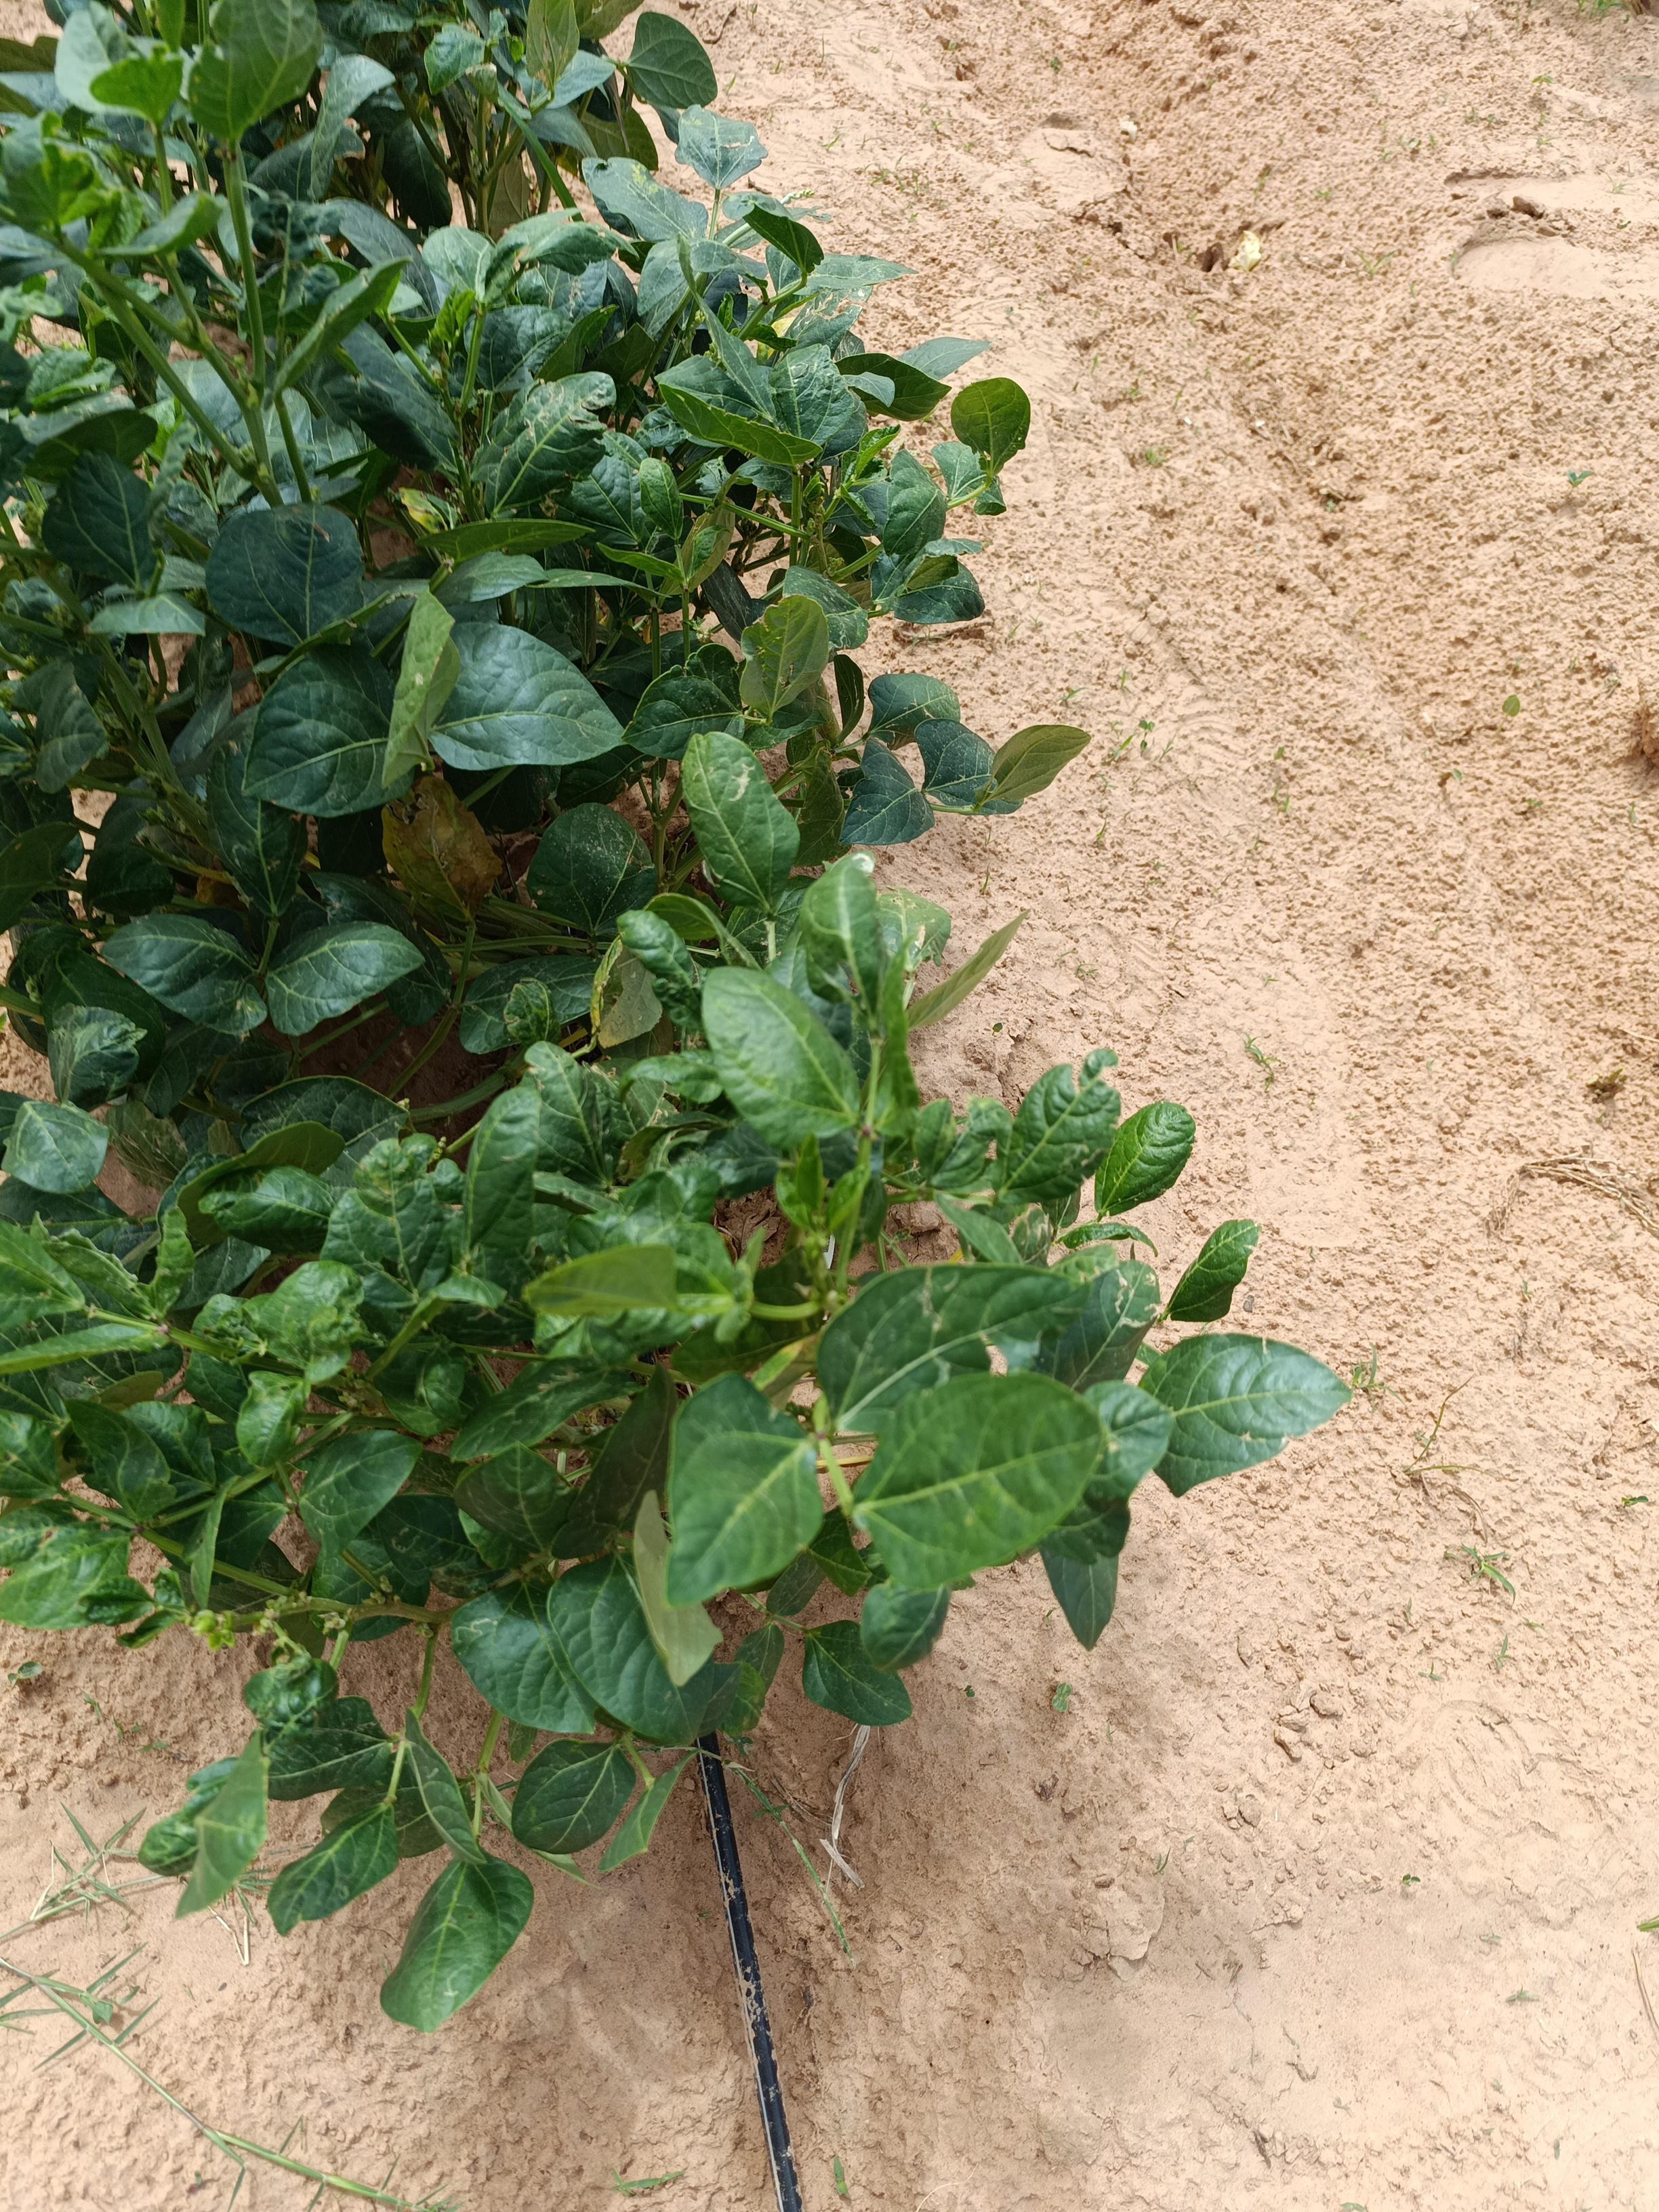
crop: cowpea
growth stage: vegetative
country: Nigeria
